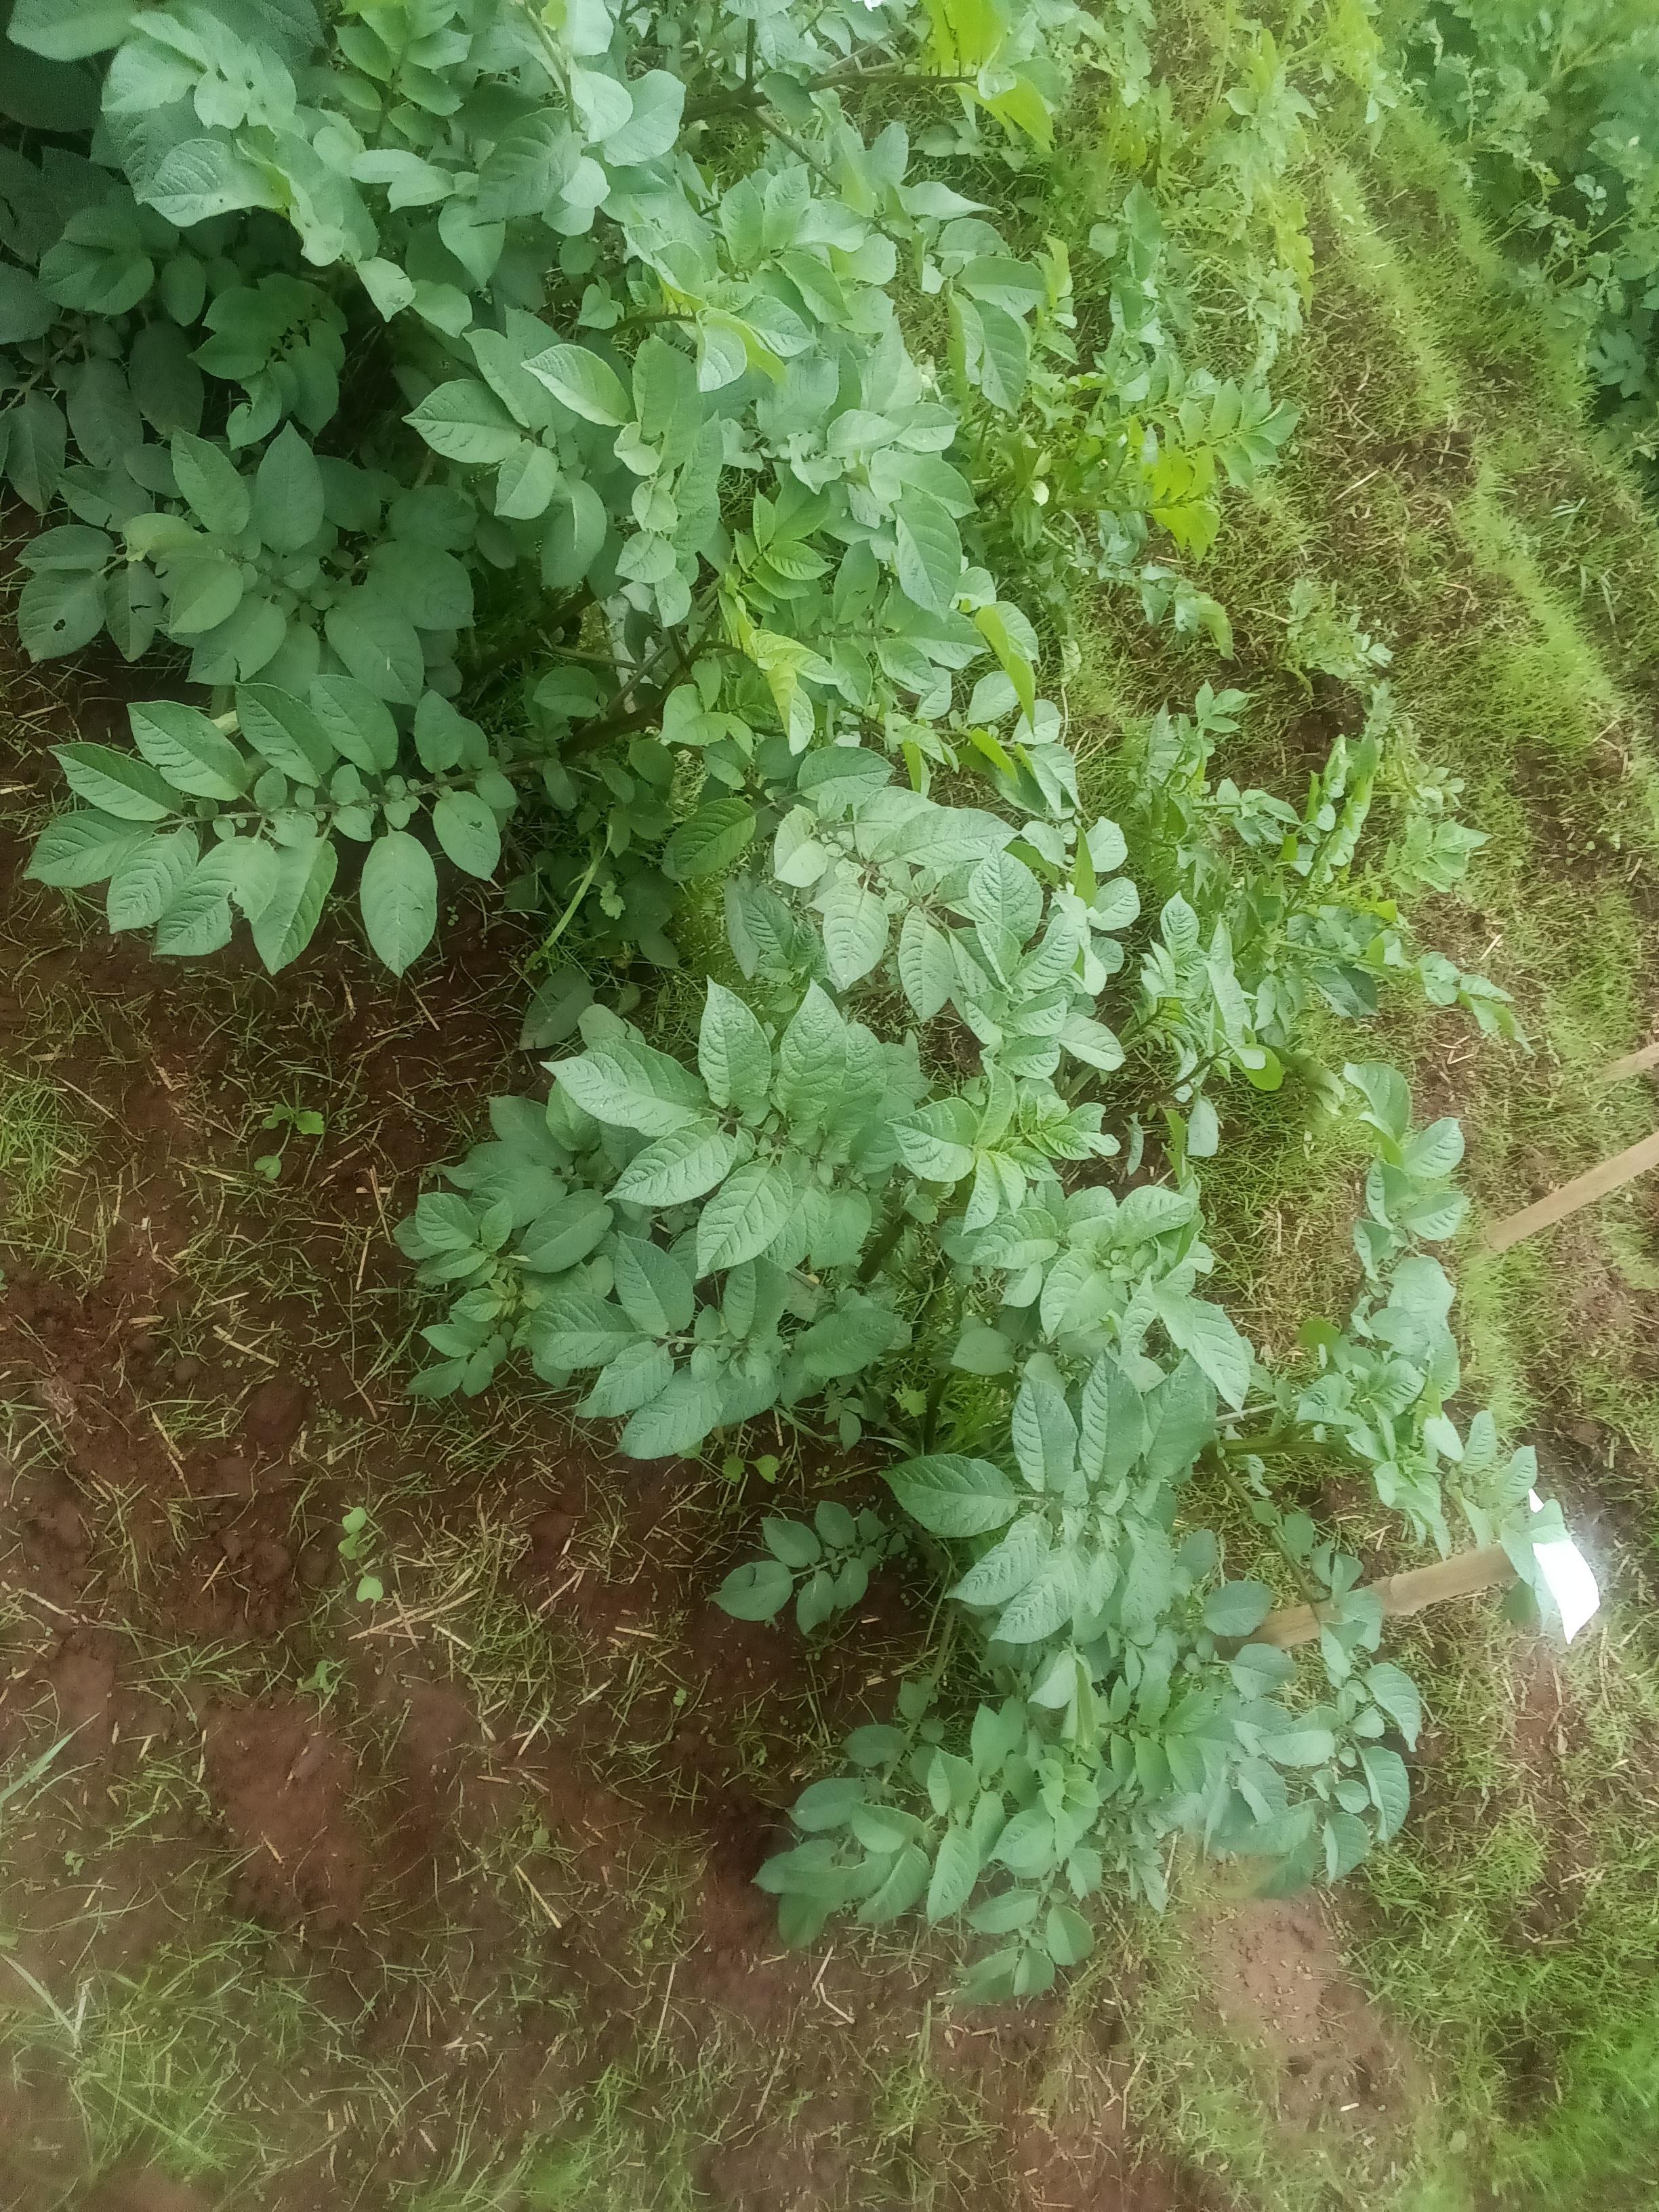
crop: potato
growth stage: flowering
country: Kenya
